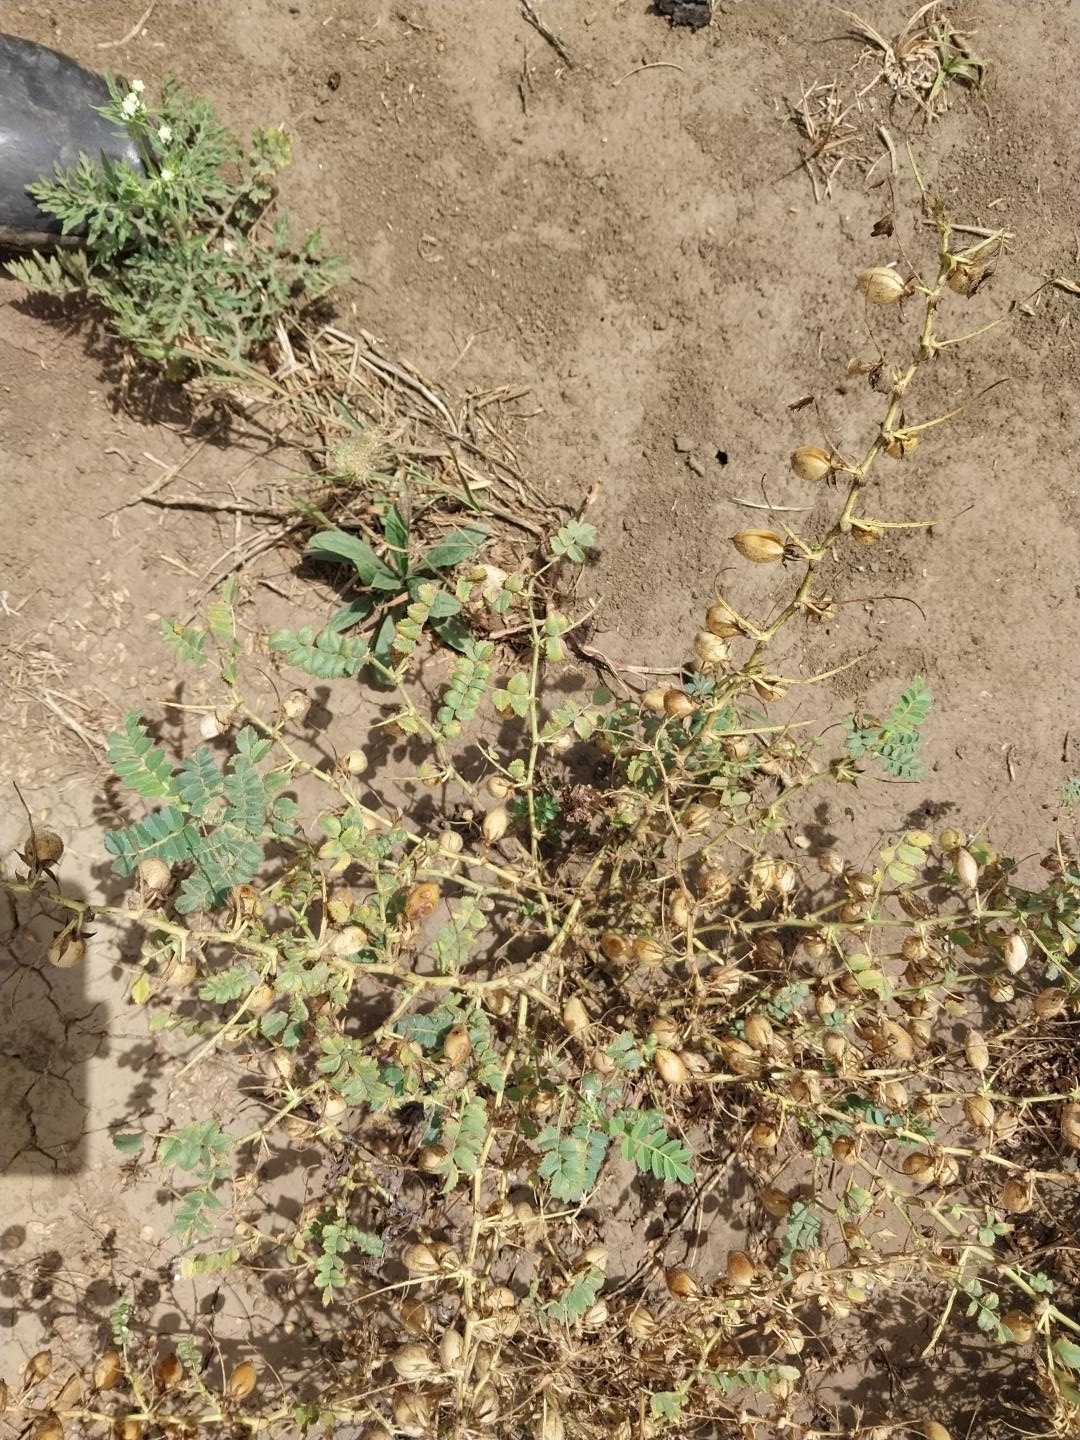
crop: chickpea
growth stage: development pod
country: Tanzania
